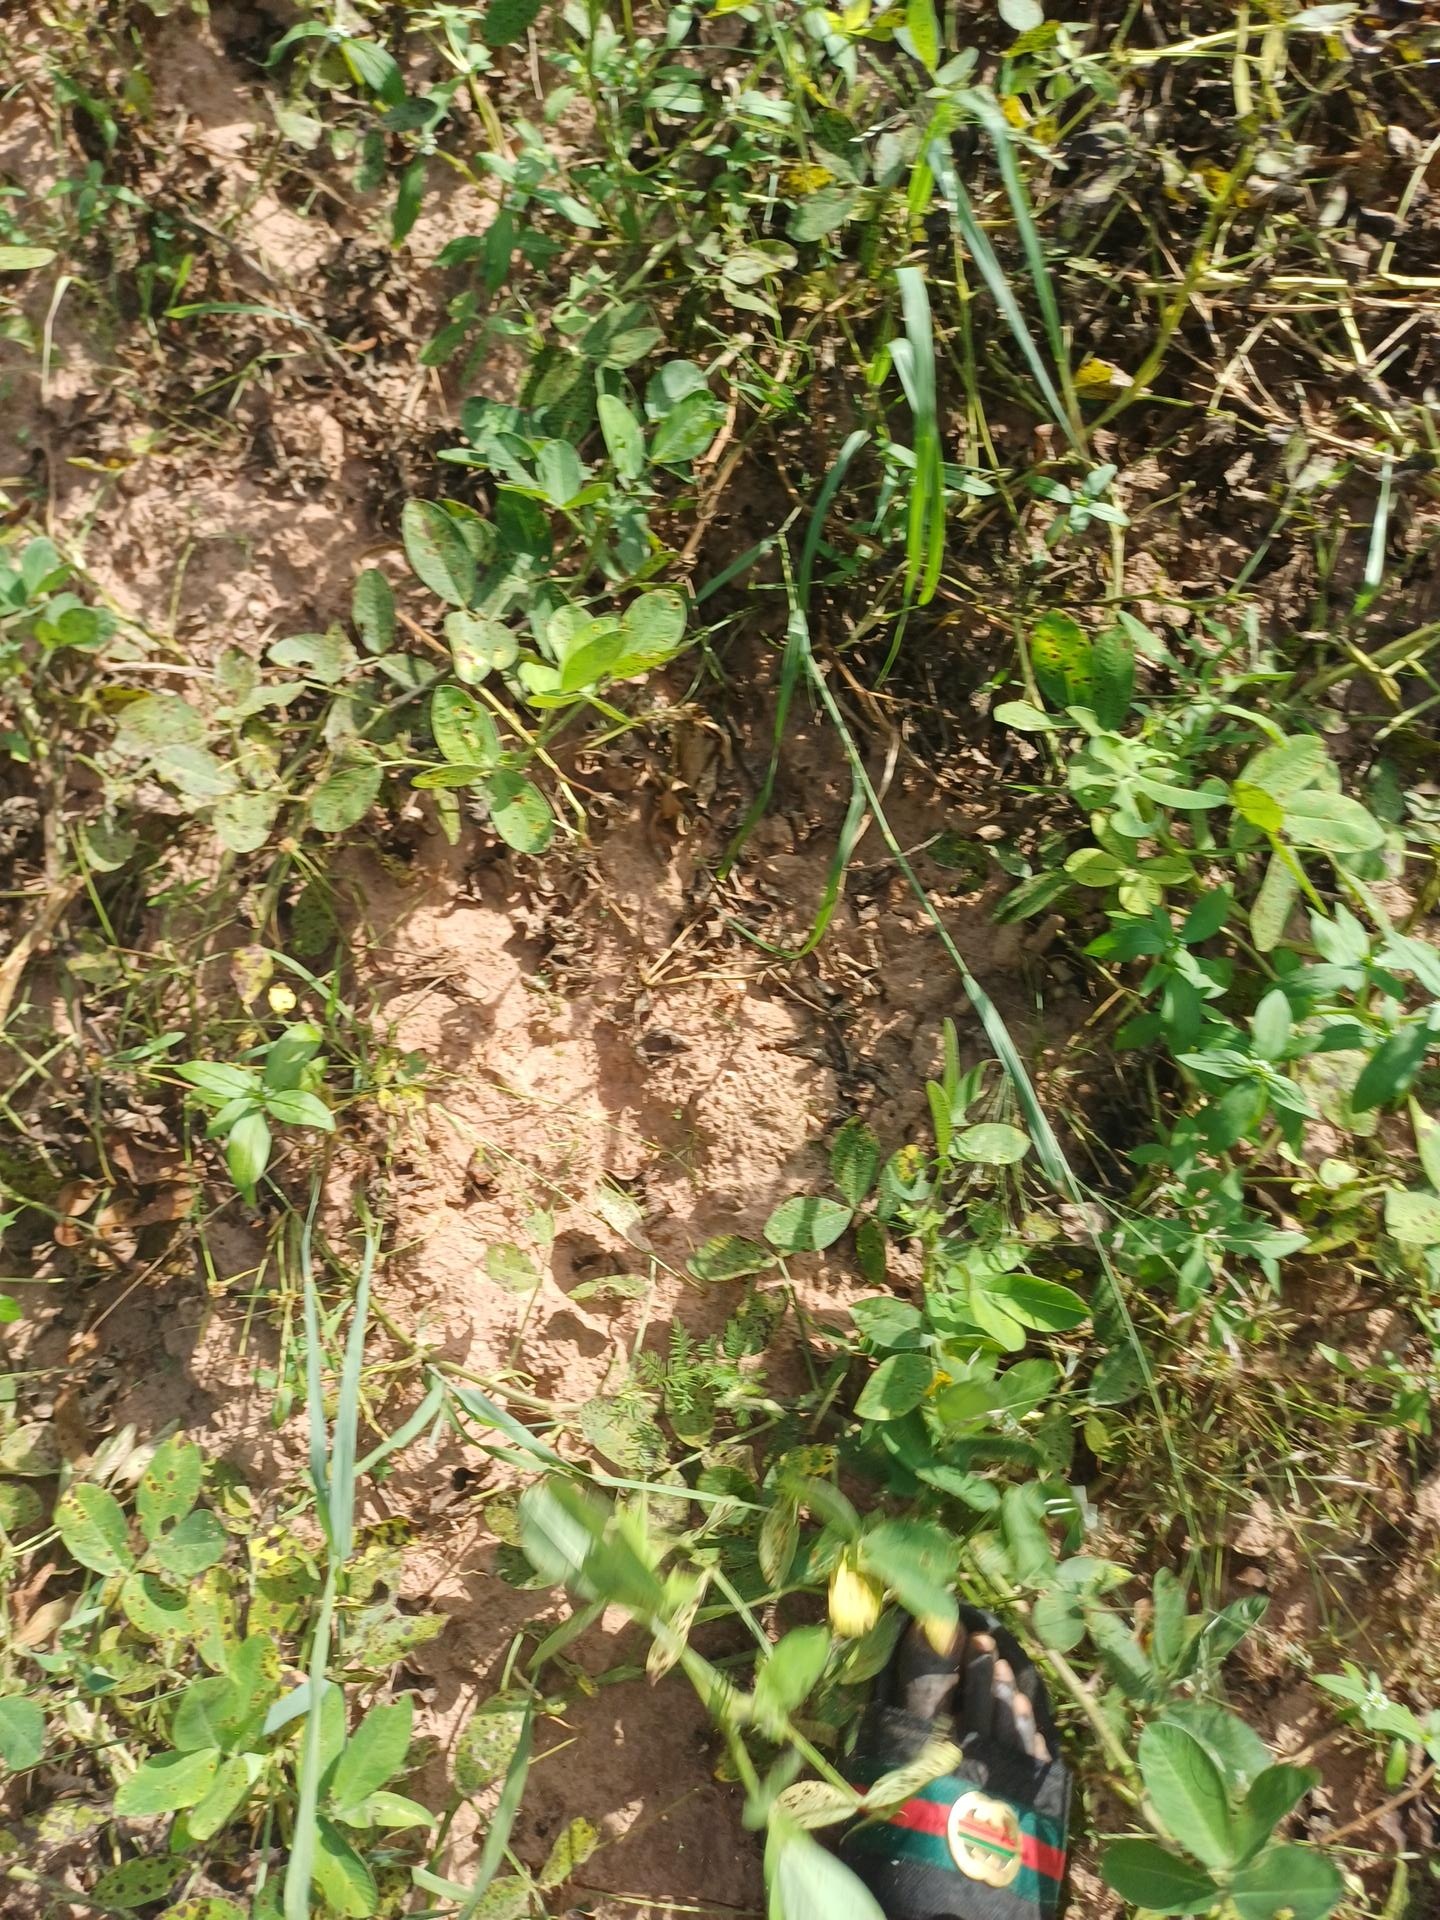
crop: groundnut
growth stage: flowering
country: Senegal
